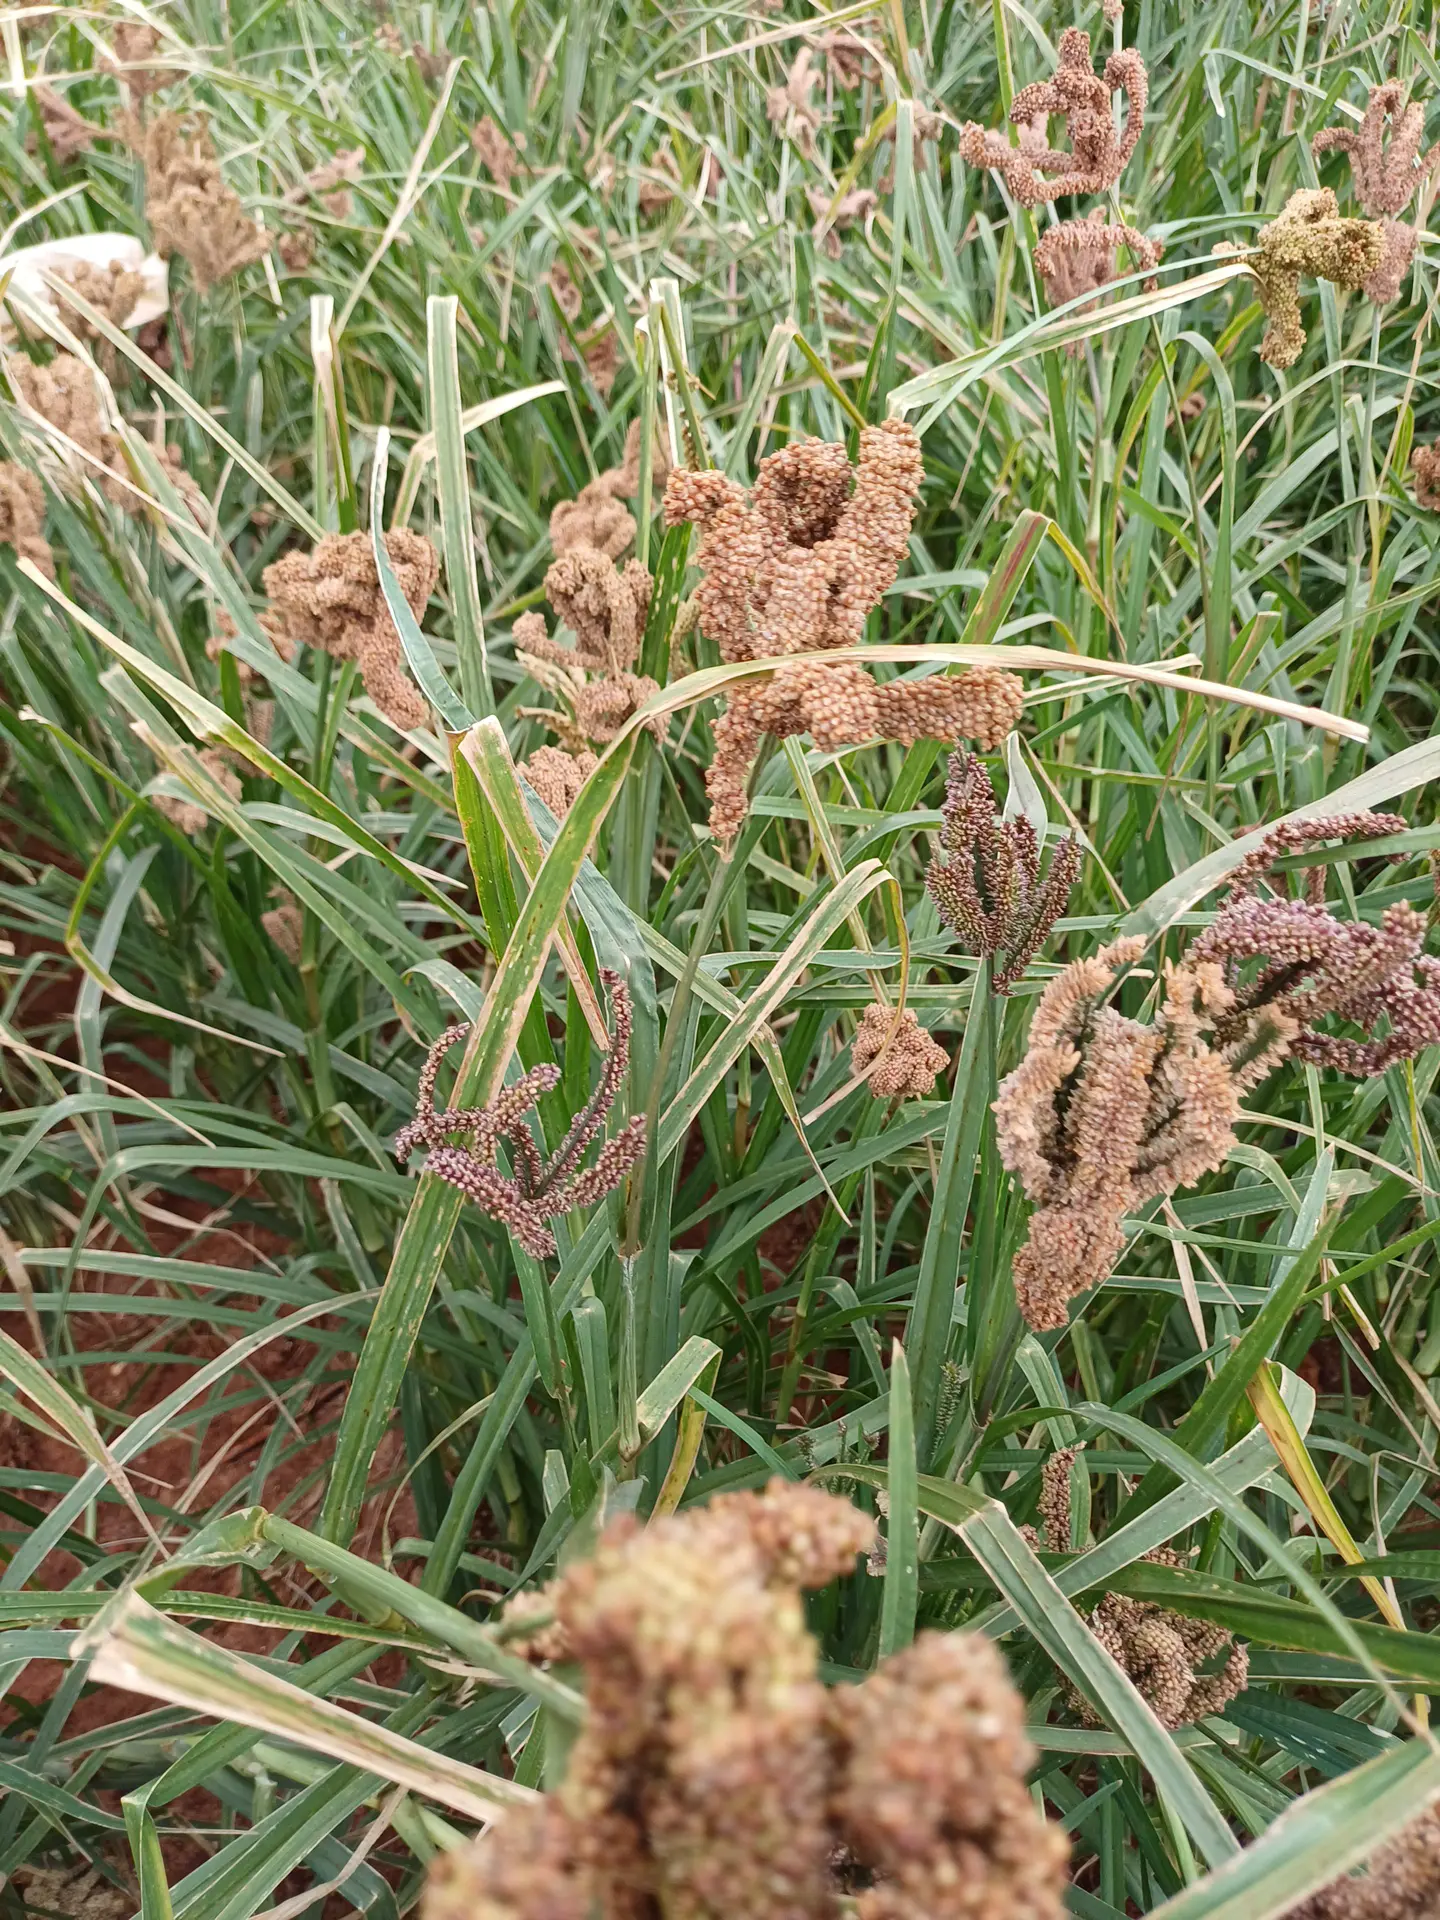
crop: finger millet
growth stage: filling grain
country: Kenya
